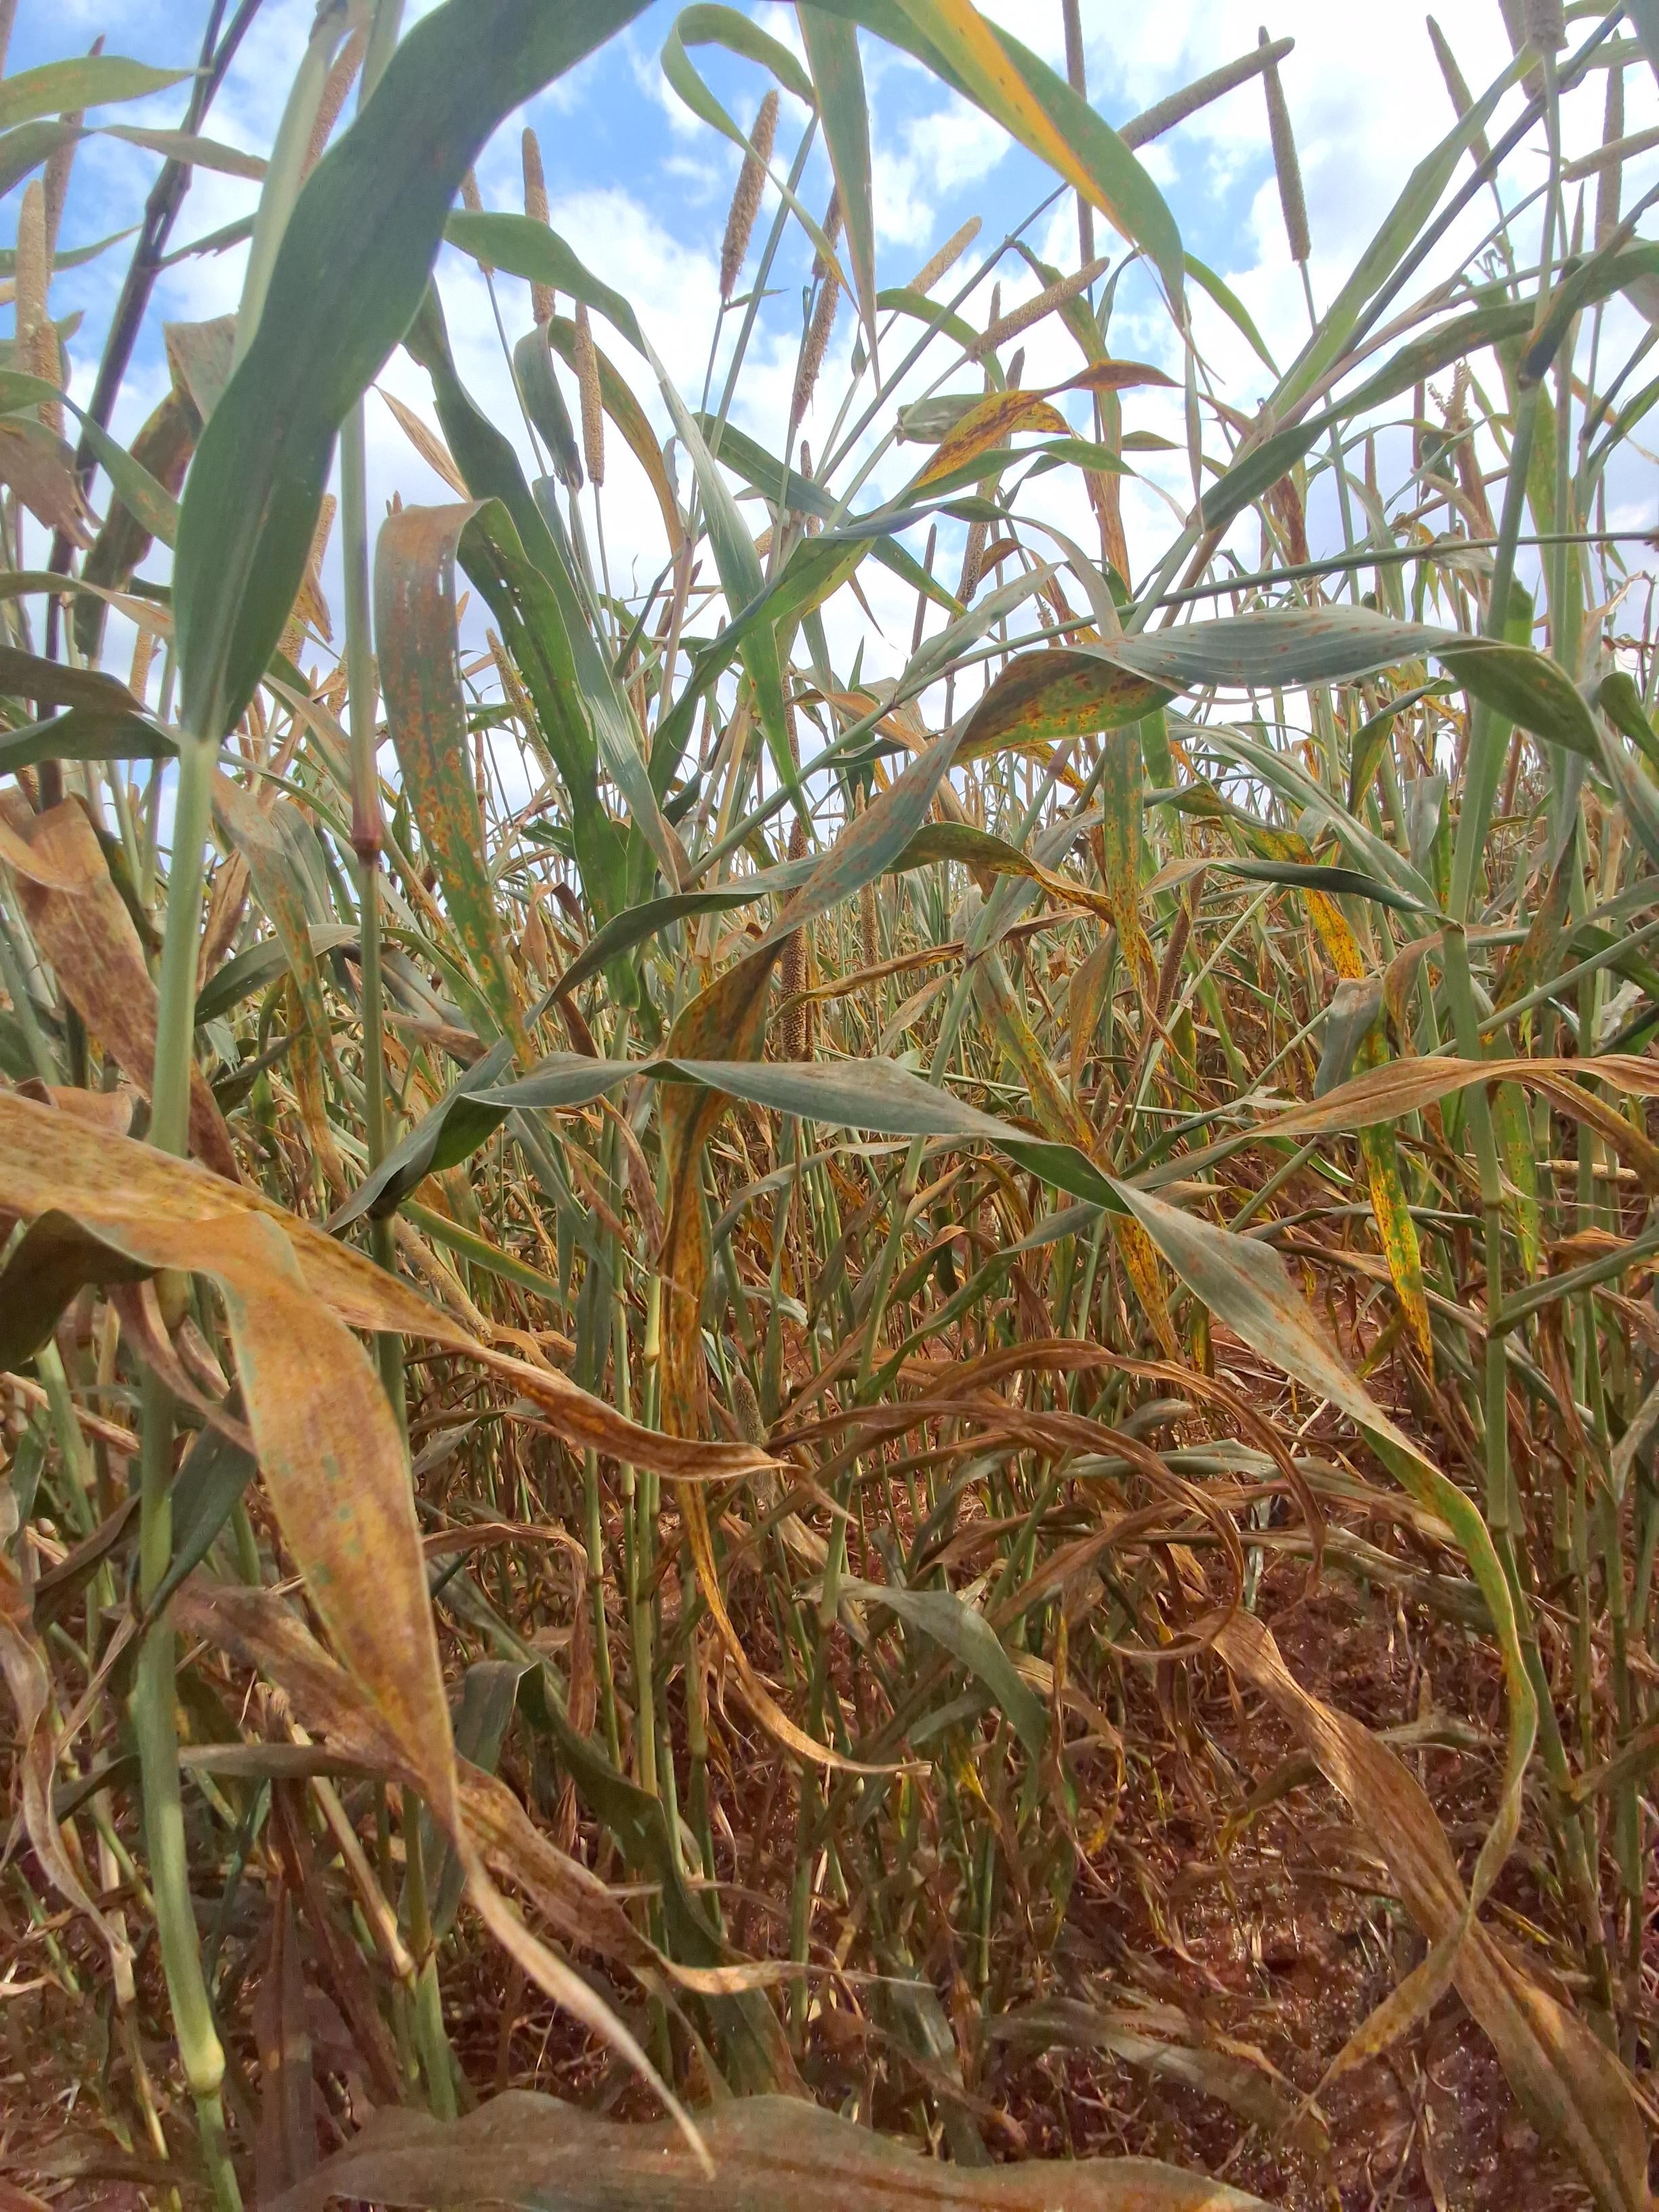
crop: pearl millet
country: Kenya
